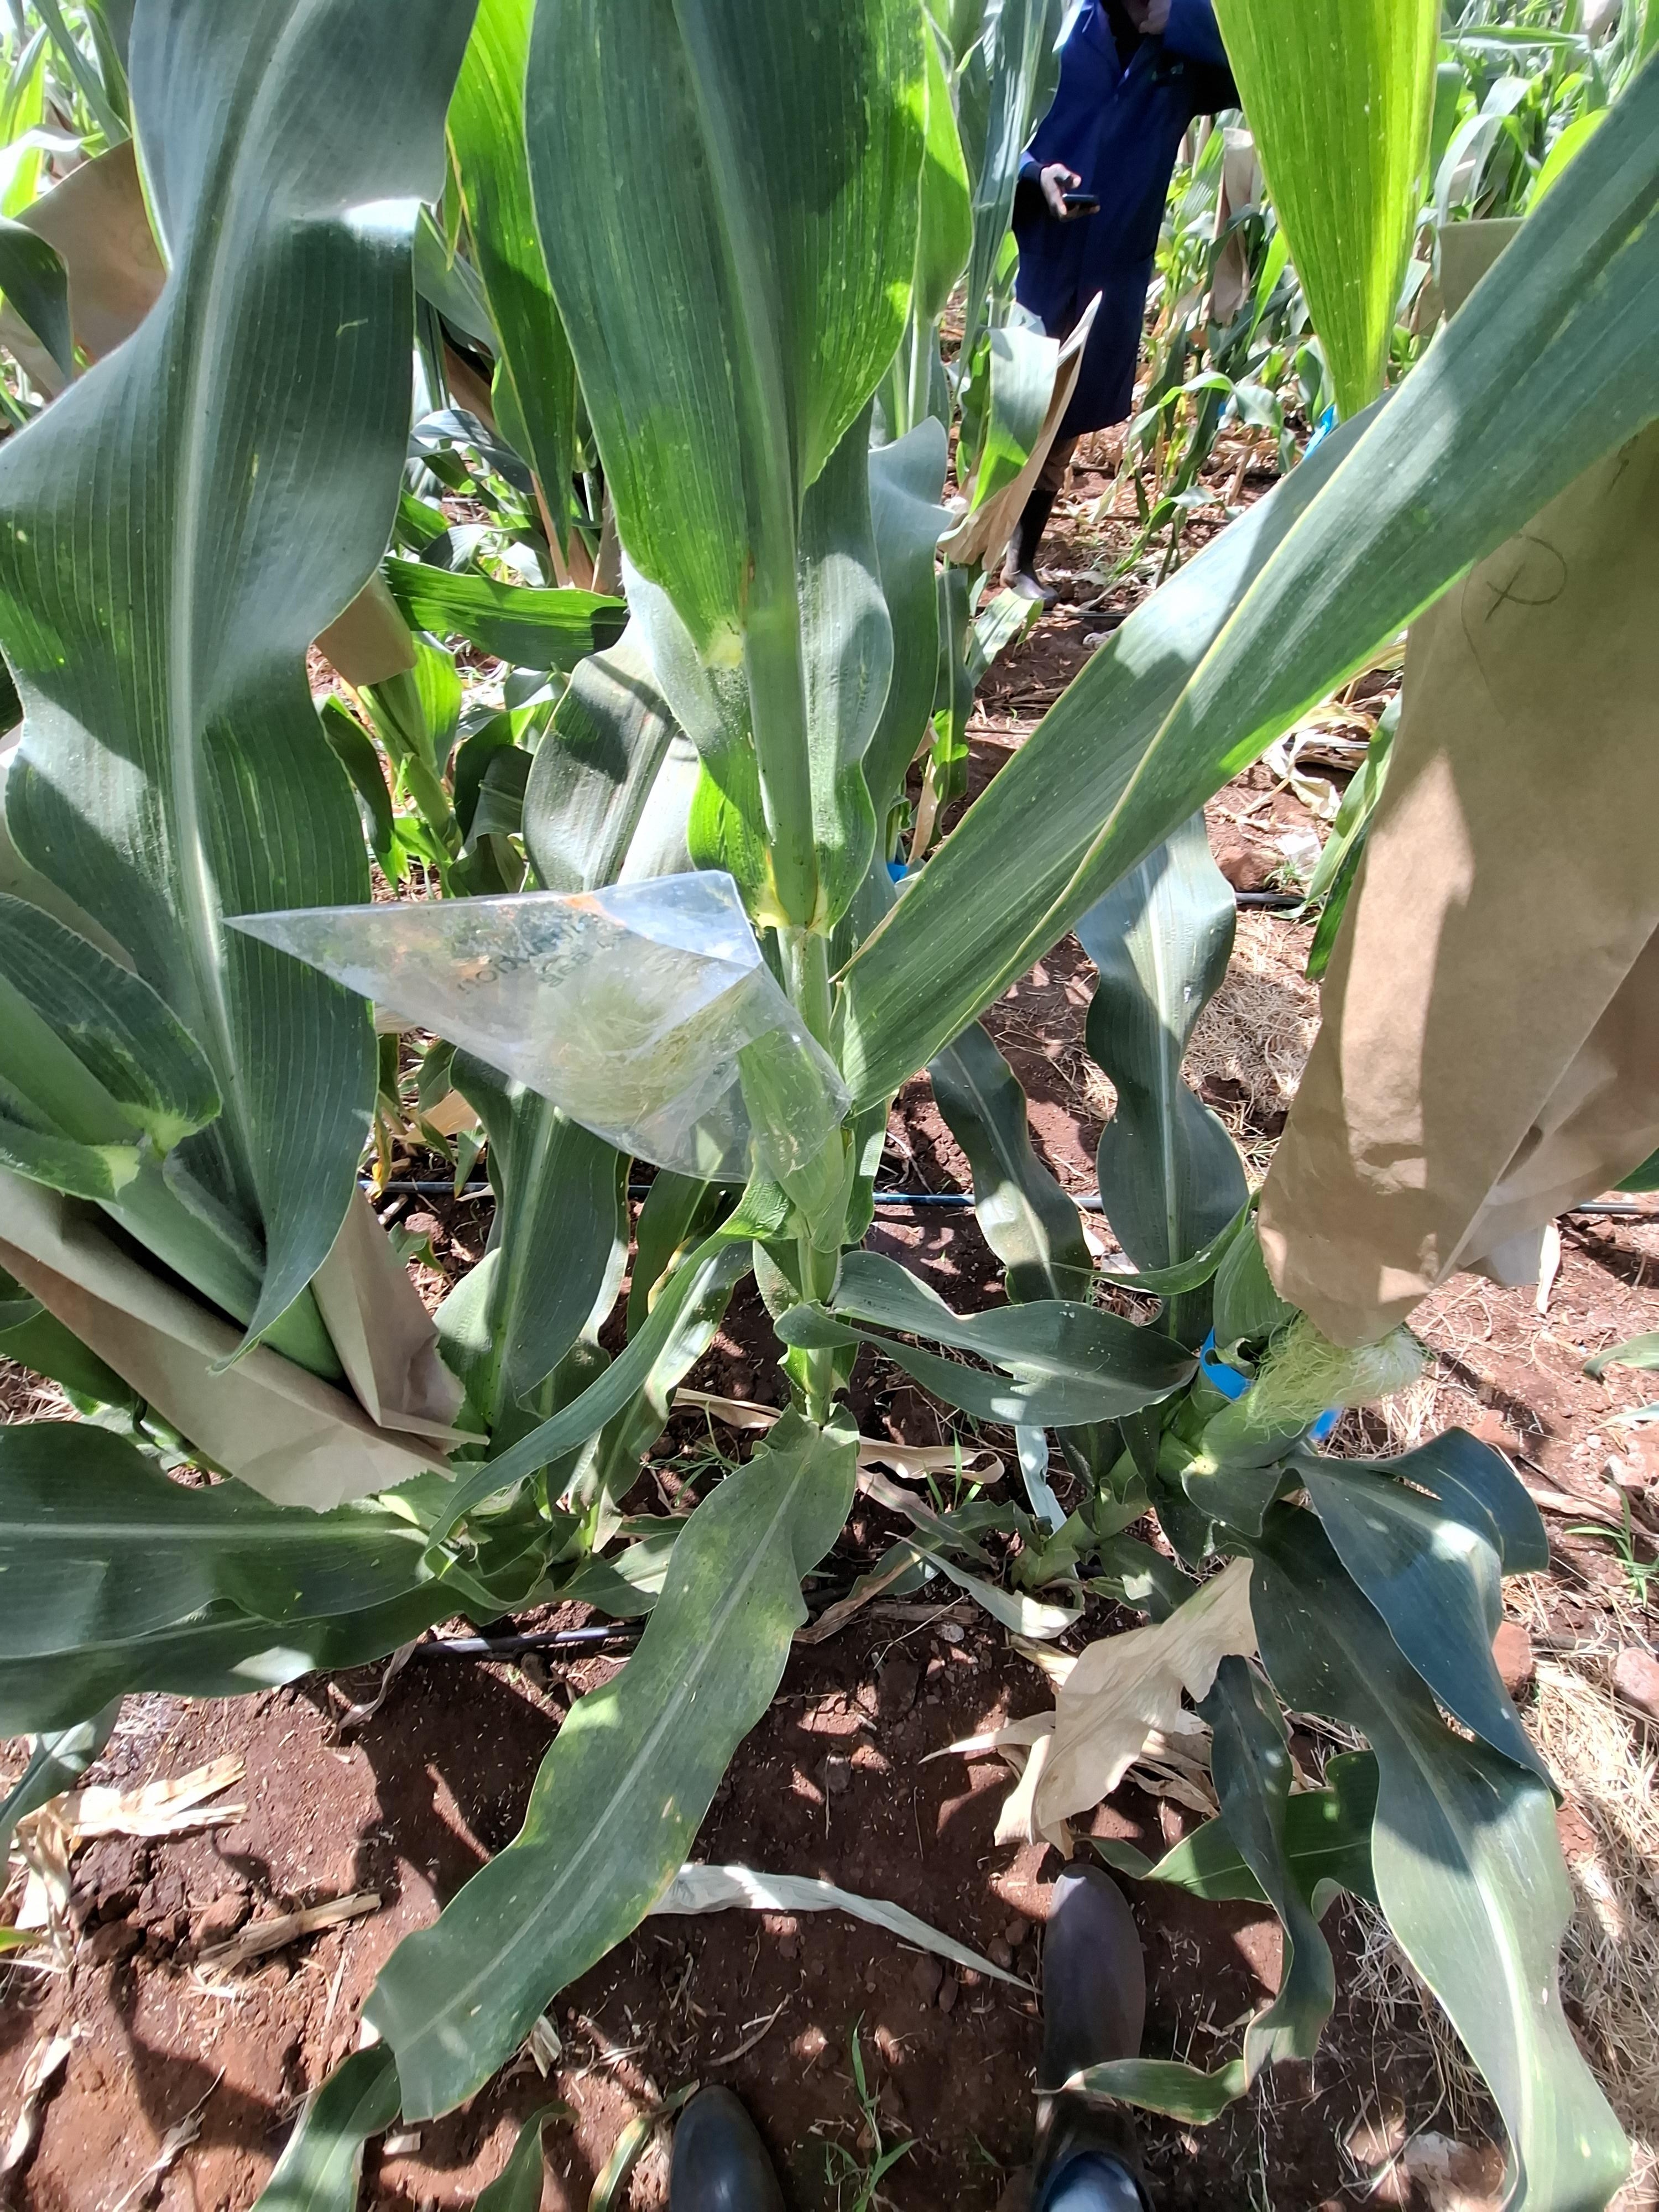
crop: maize
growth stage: flowering
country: Kenya
